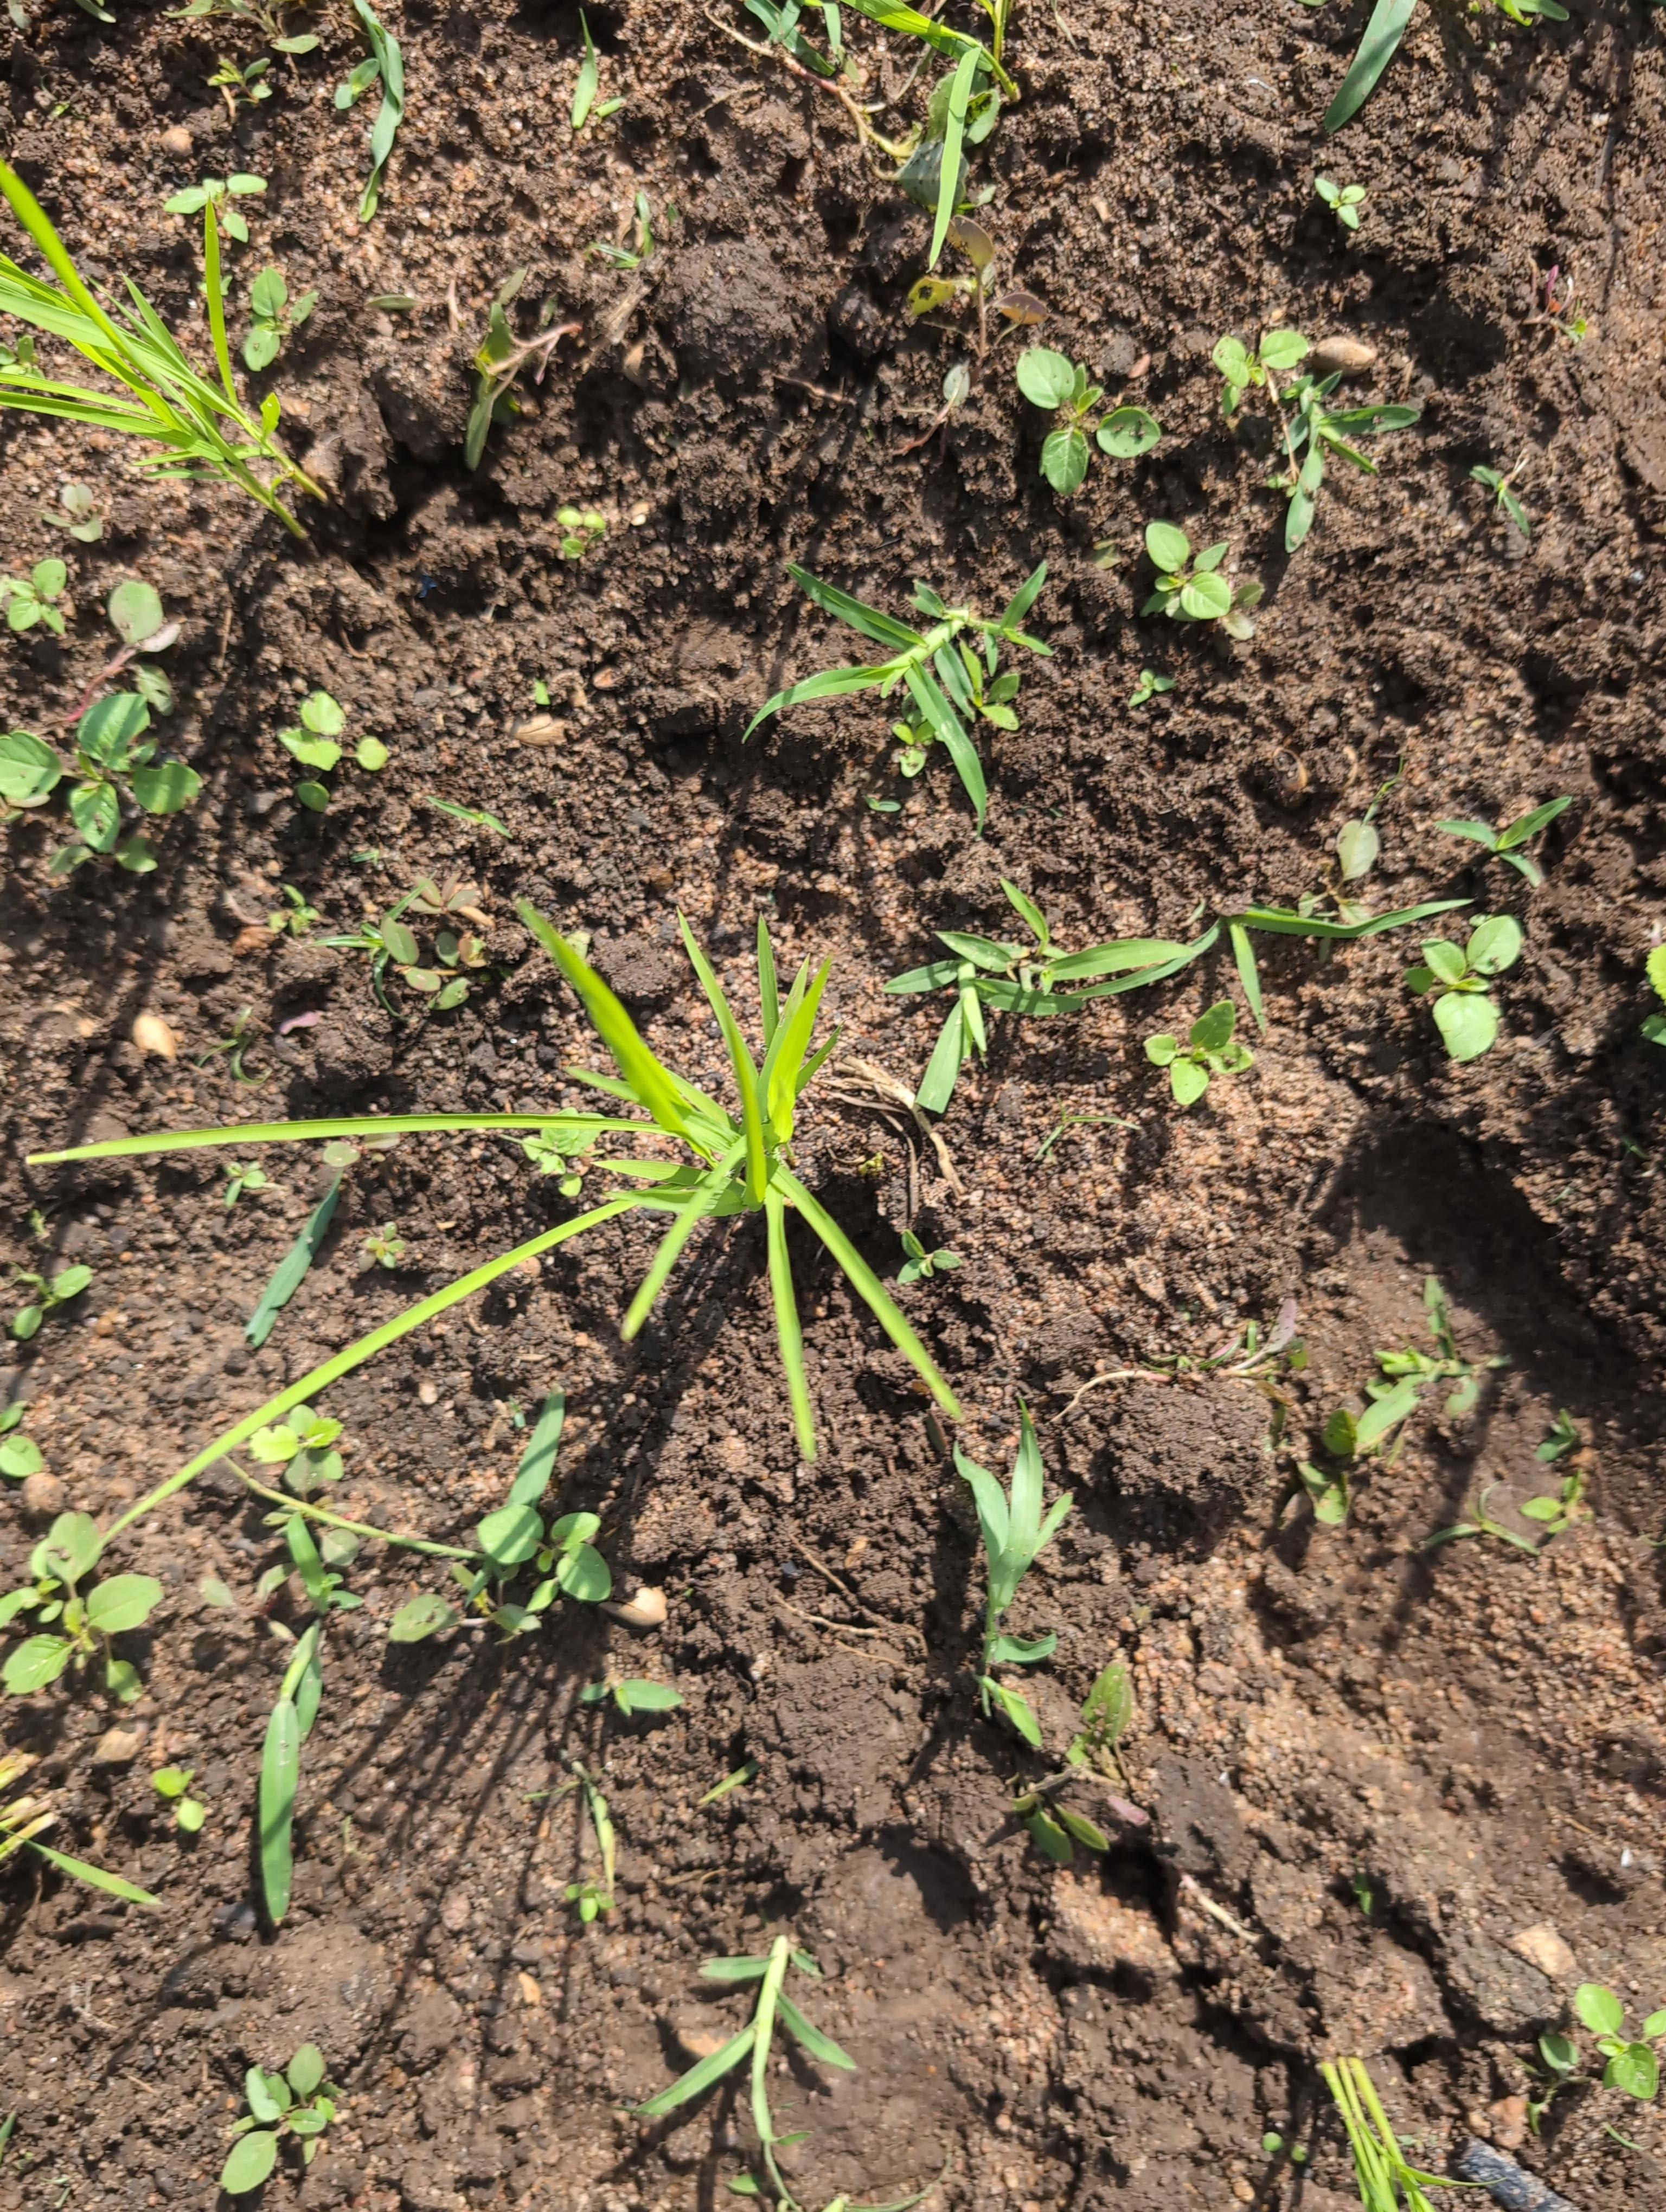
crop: rice
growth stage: establishment seedling
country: Côte d'Ivoire
